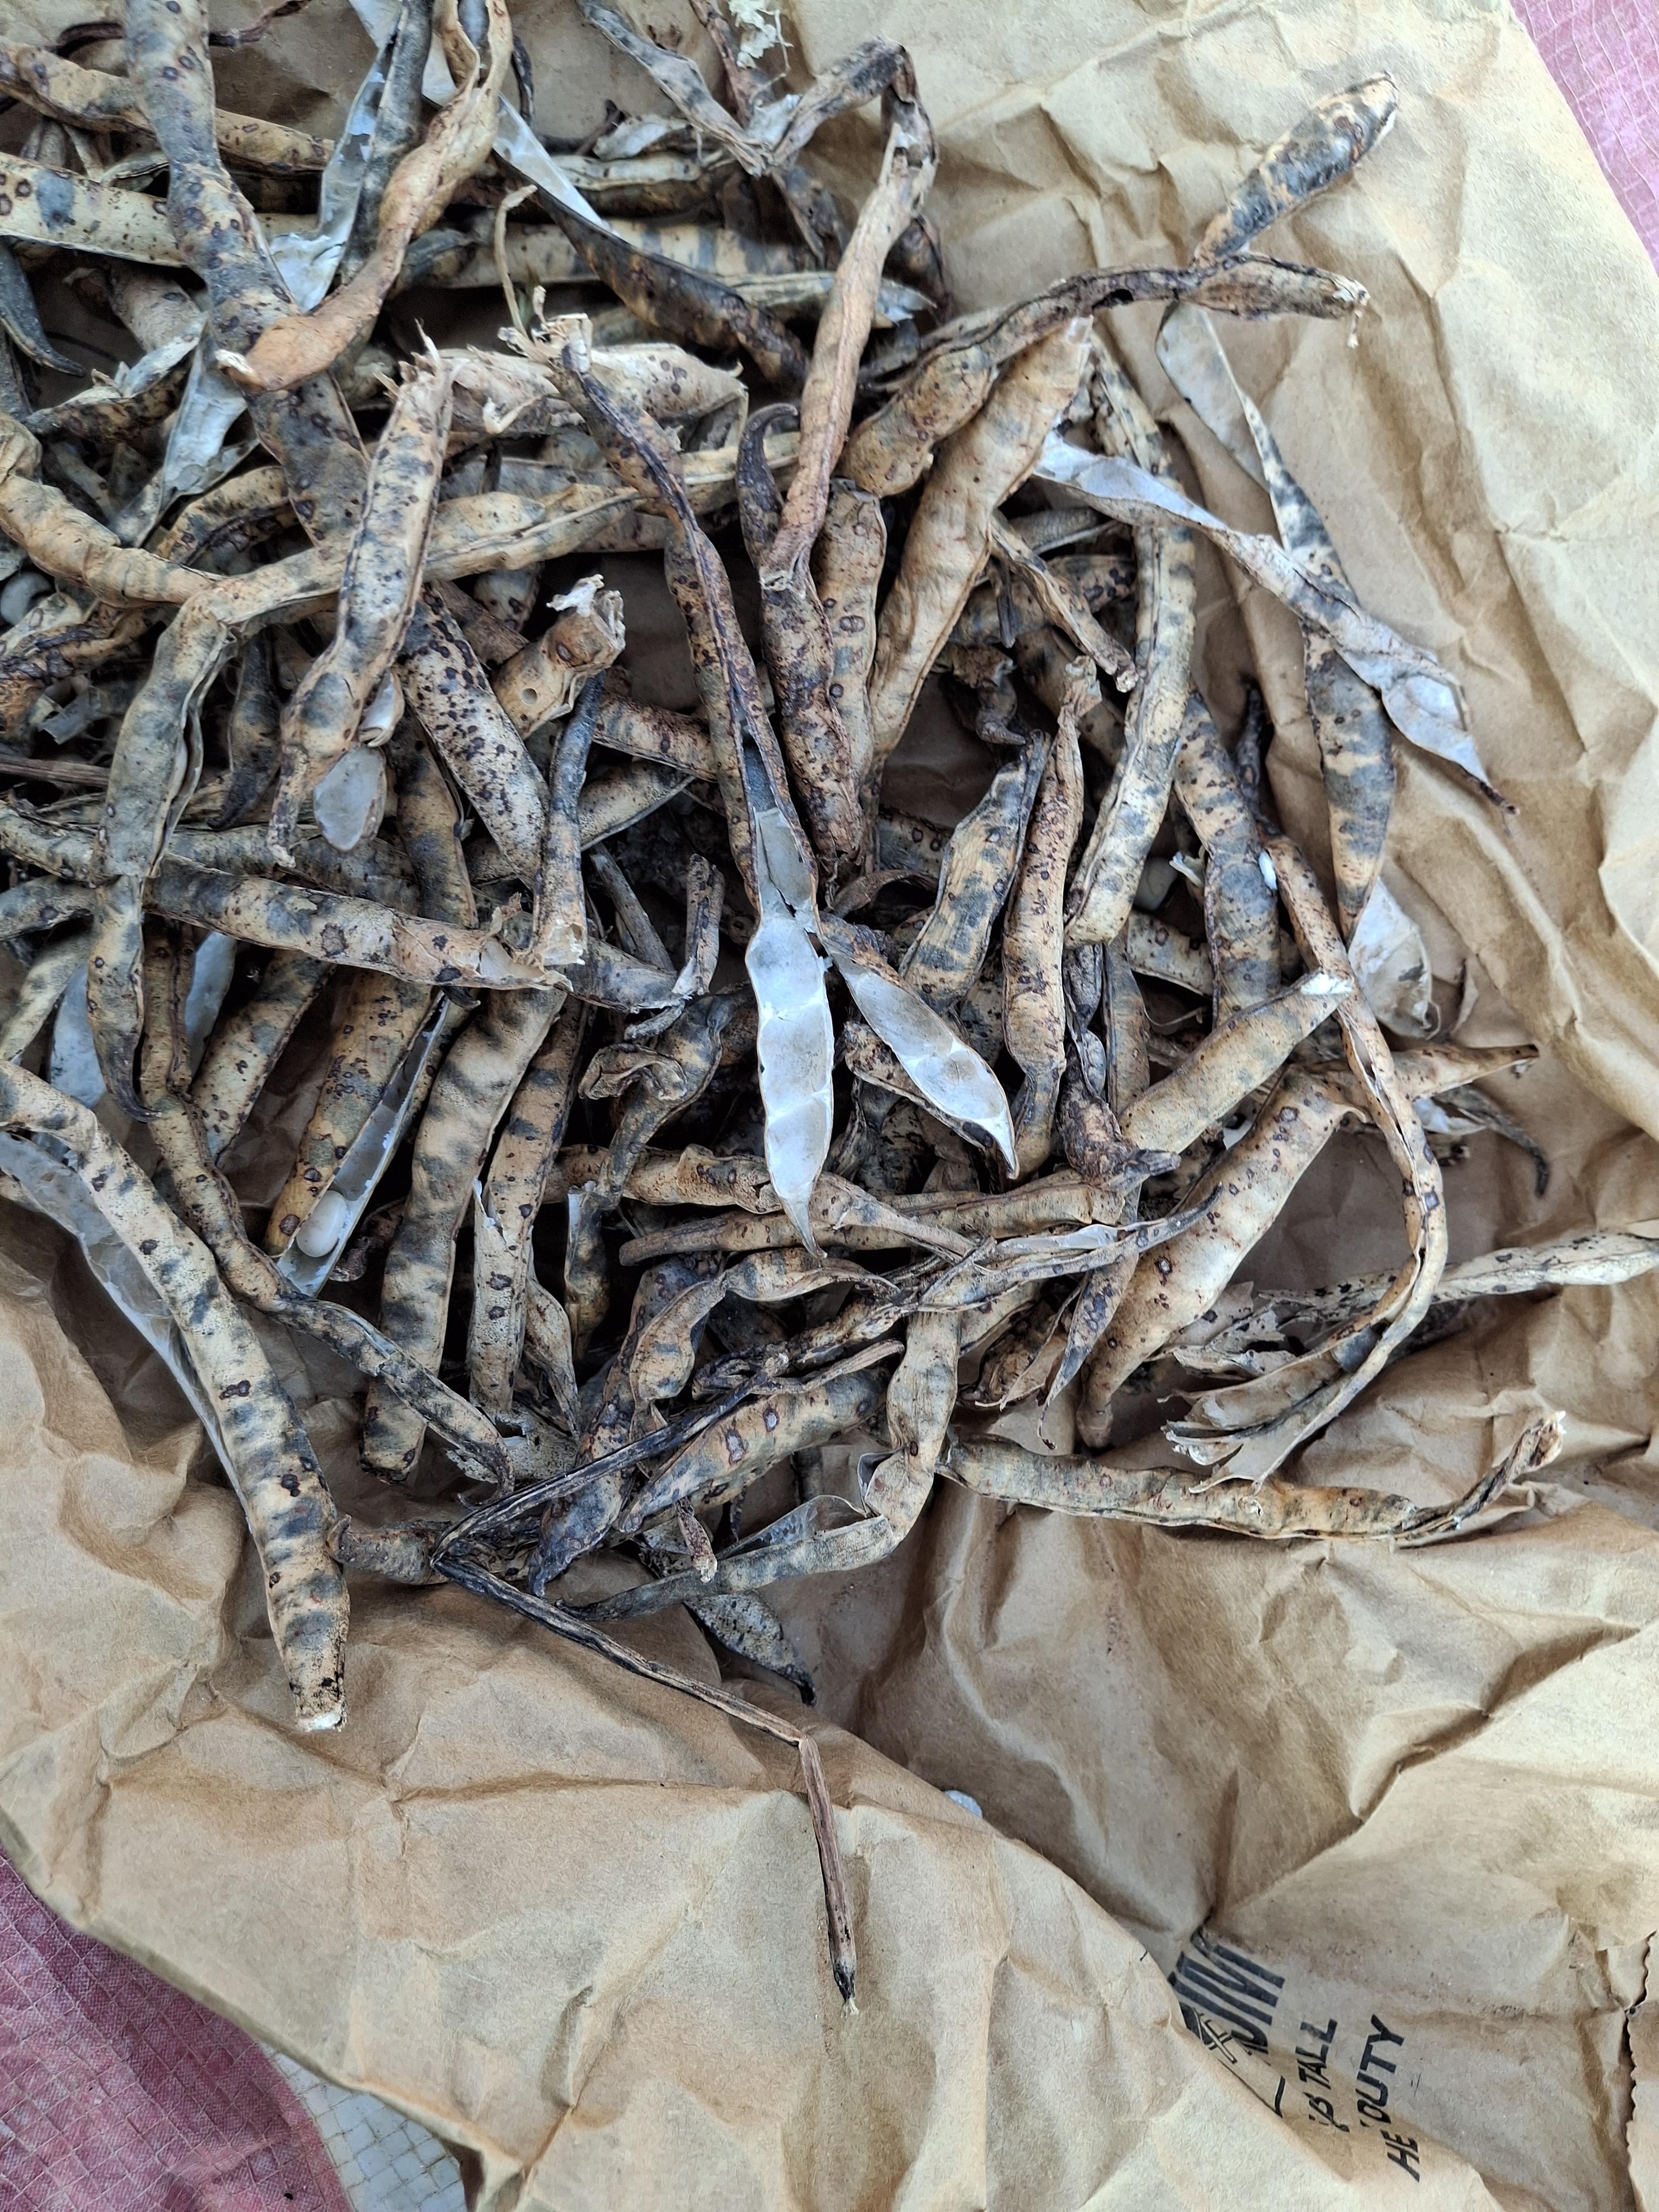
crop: cowpea
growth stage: harvest
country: Nigeria
